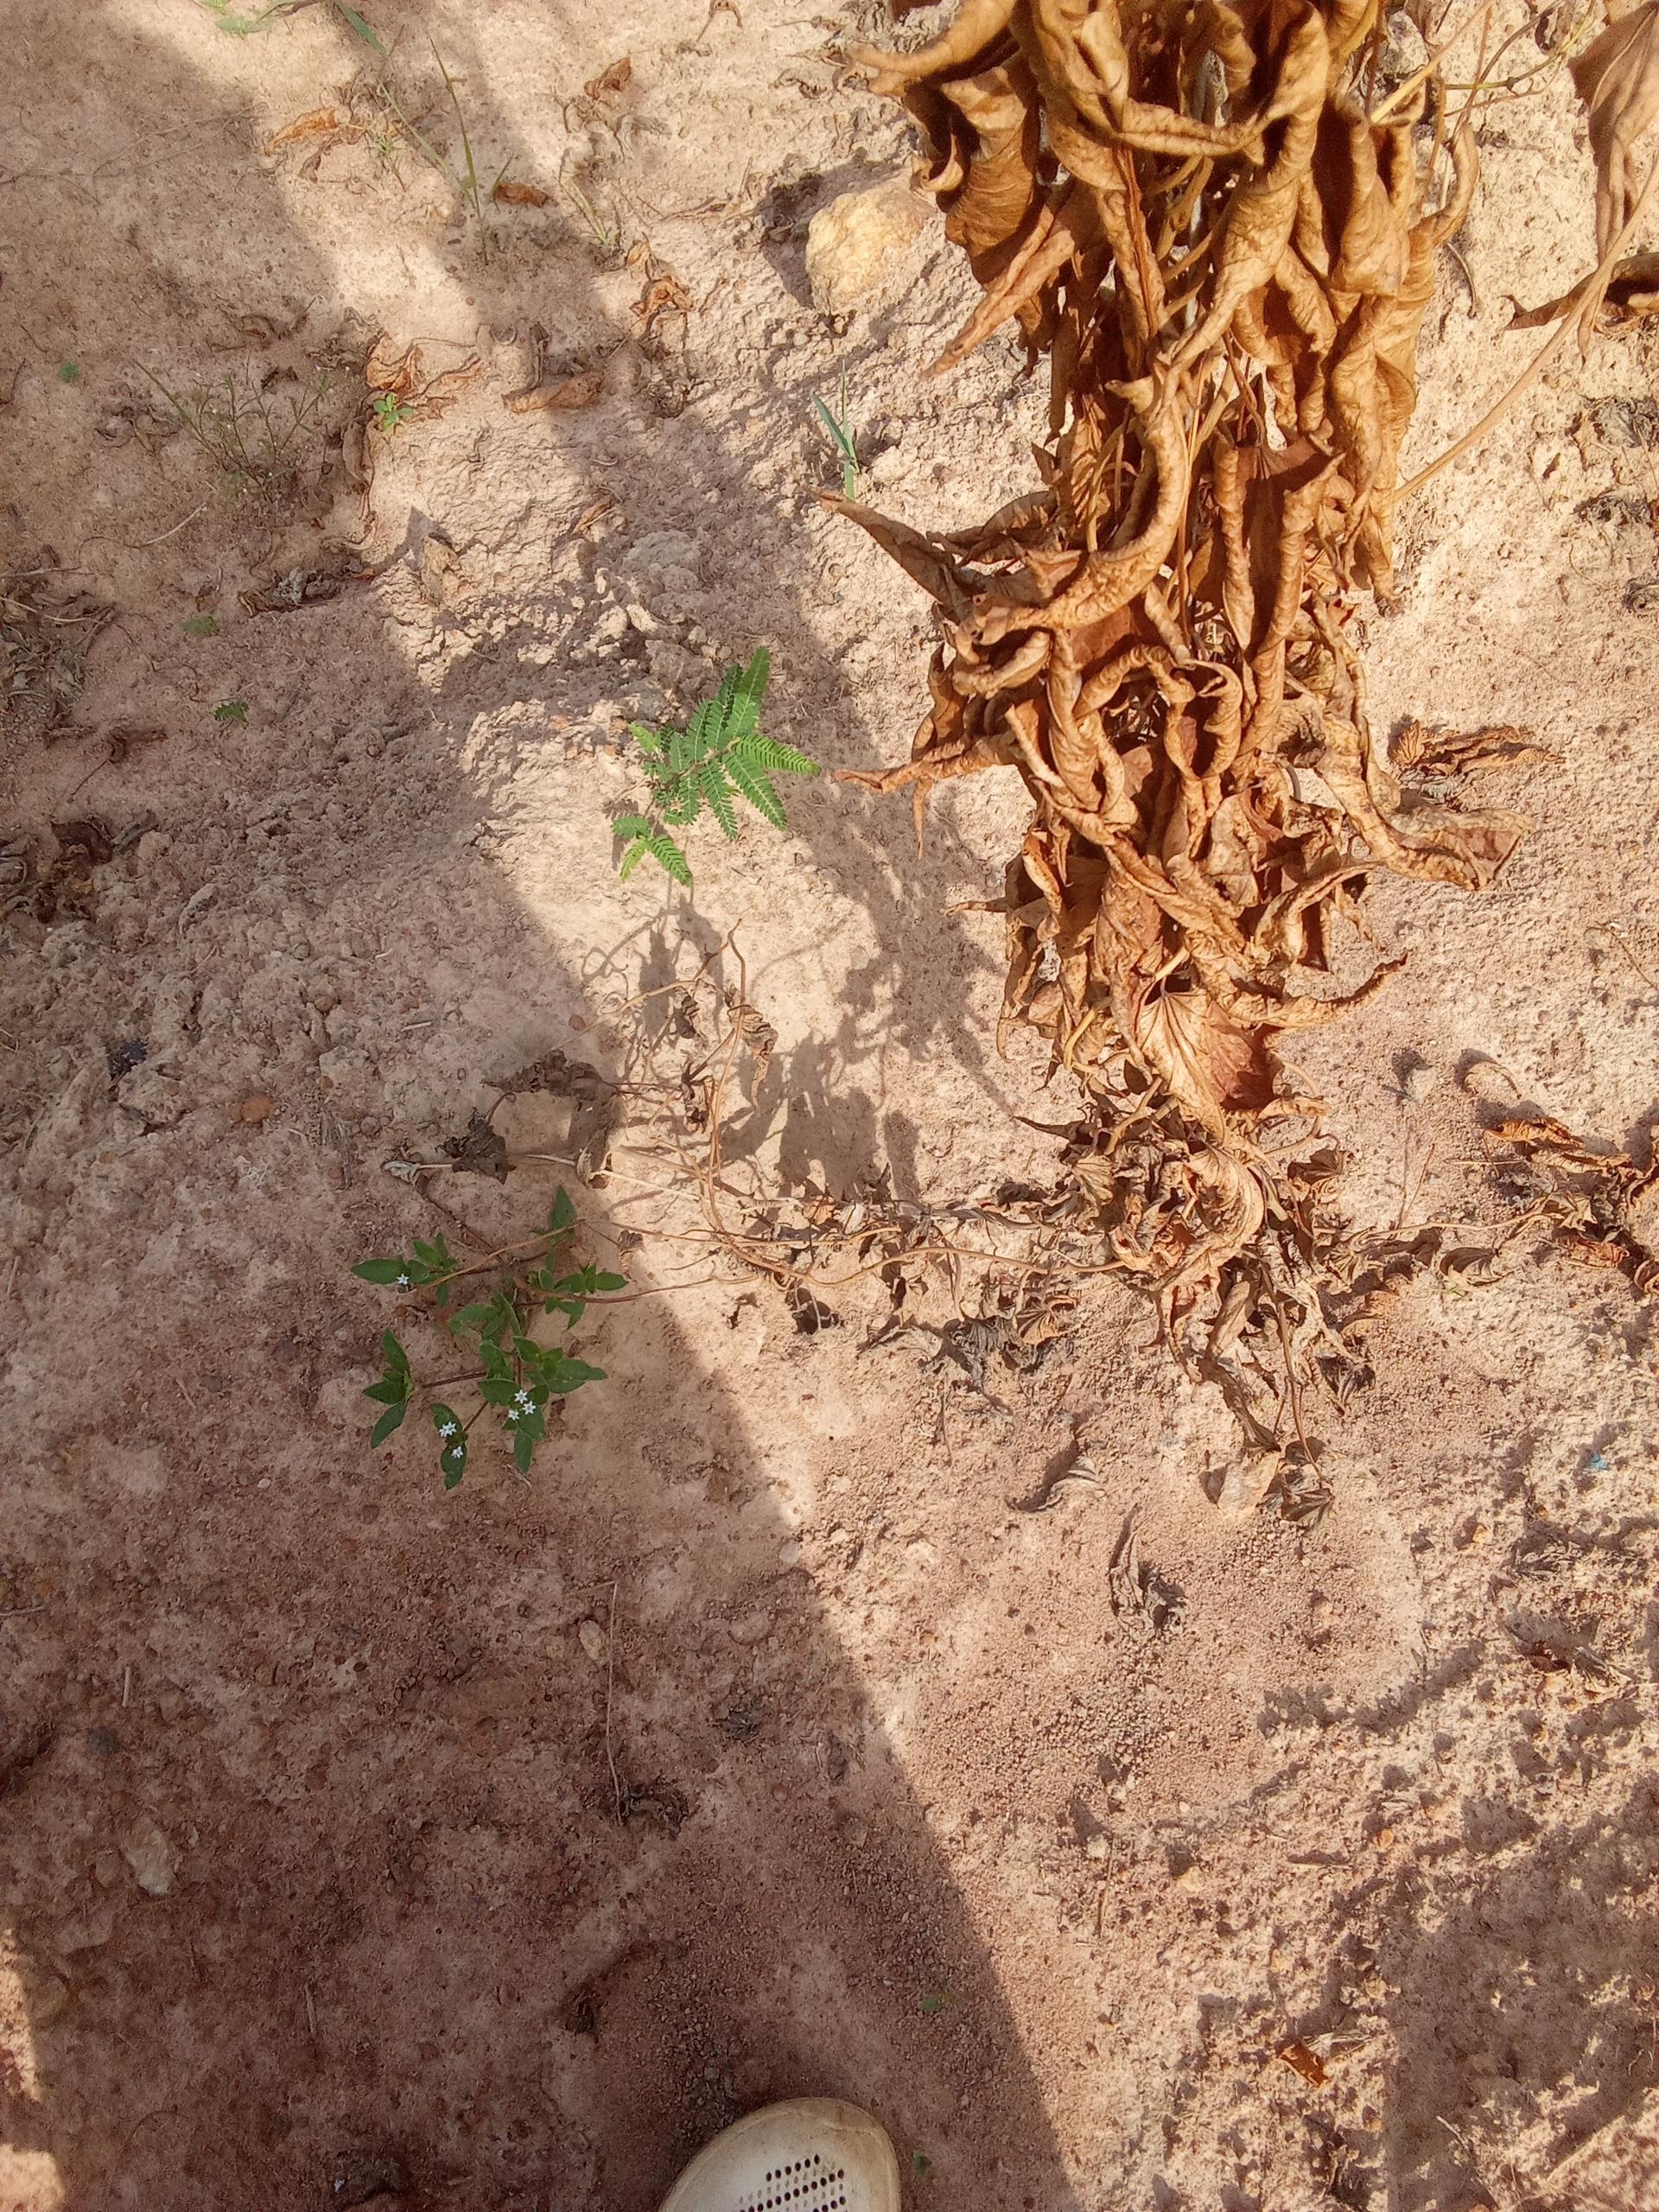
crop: yam
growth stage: maturity
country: Nigeria
